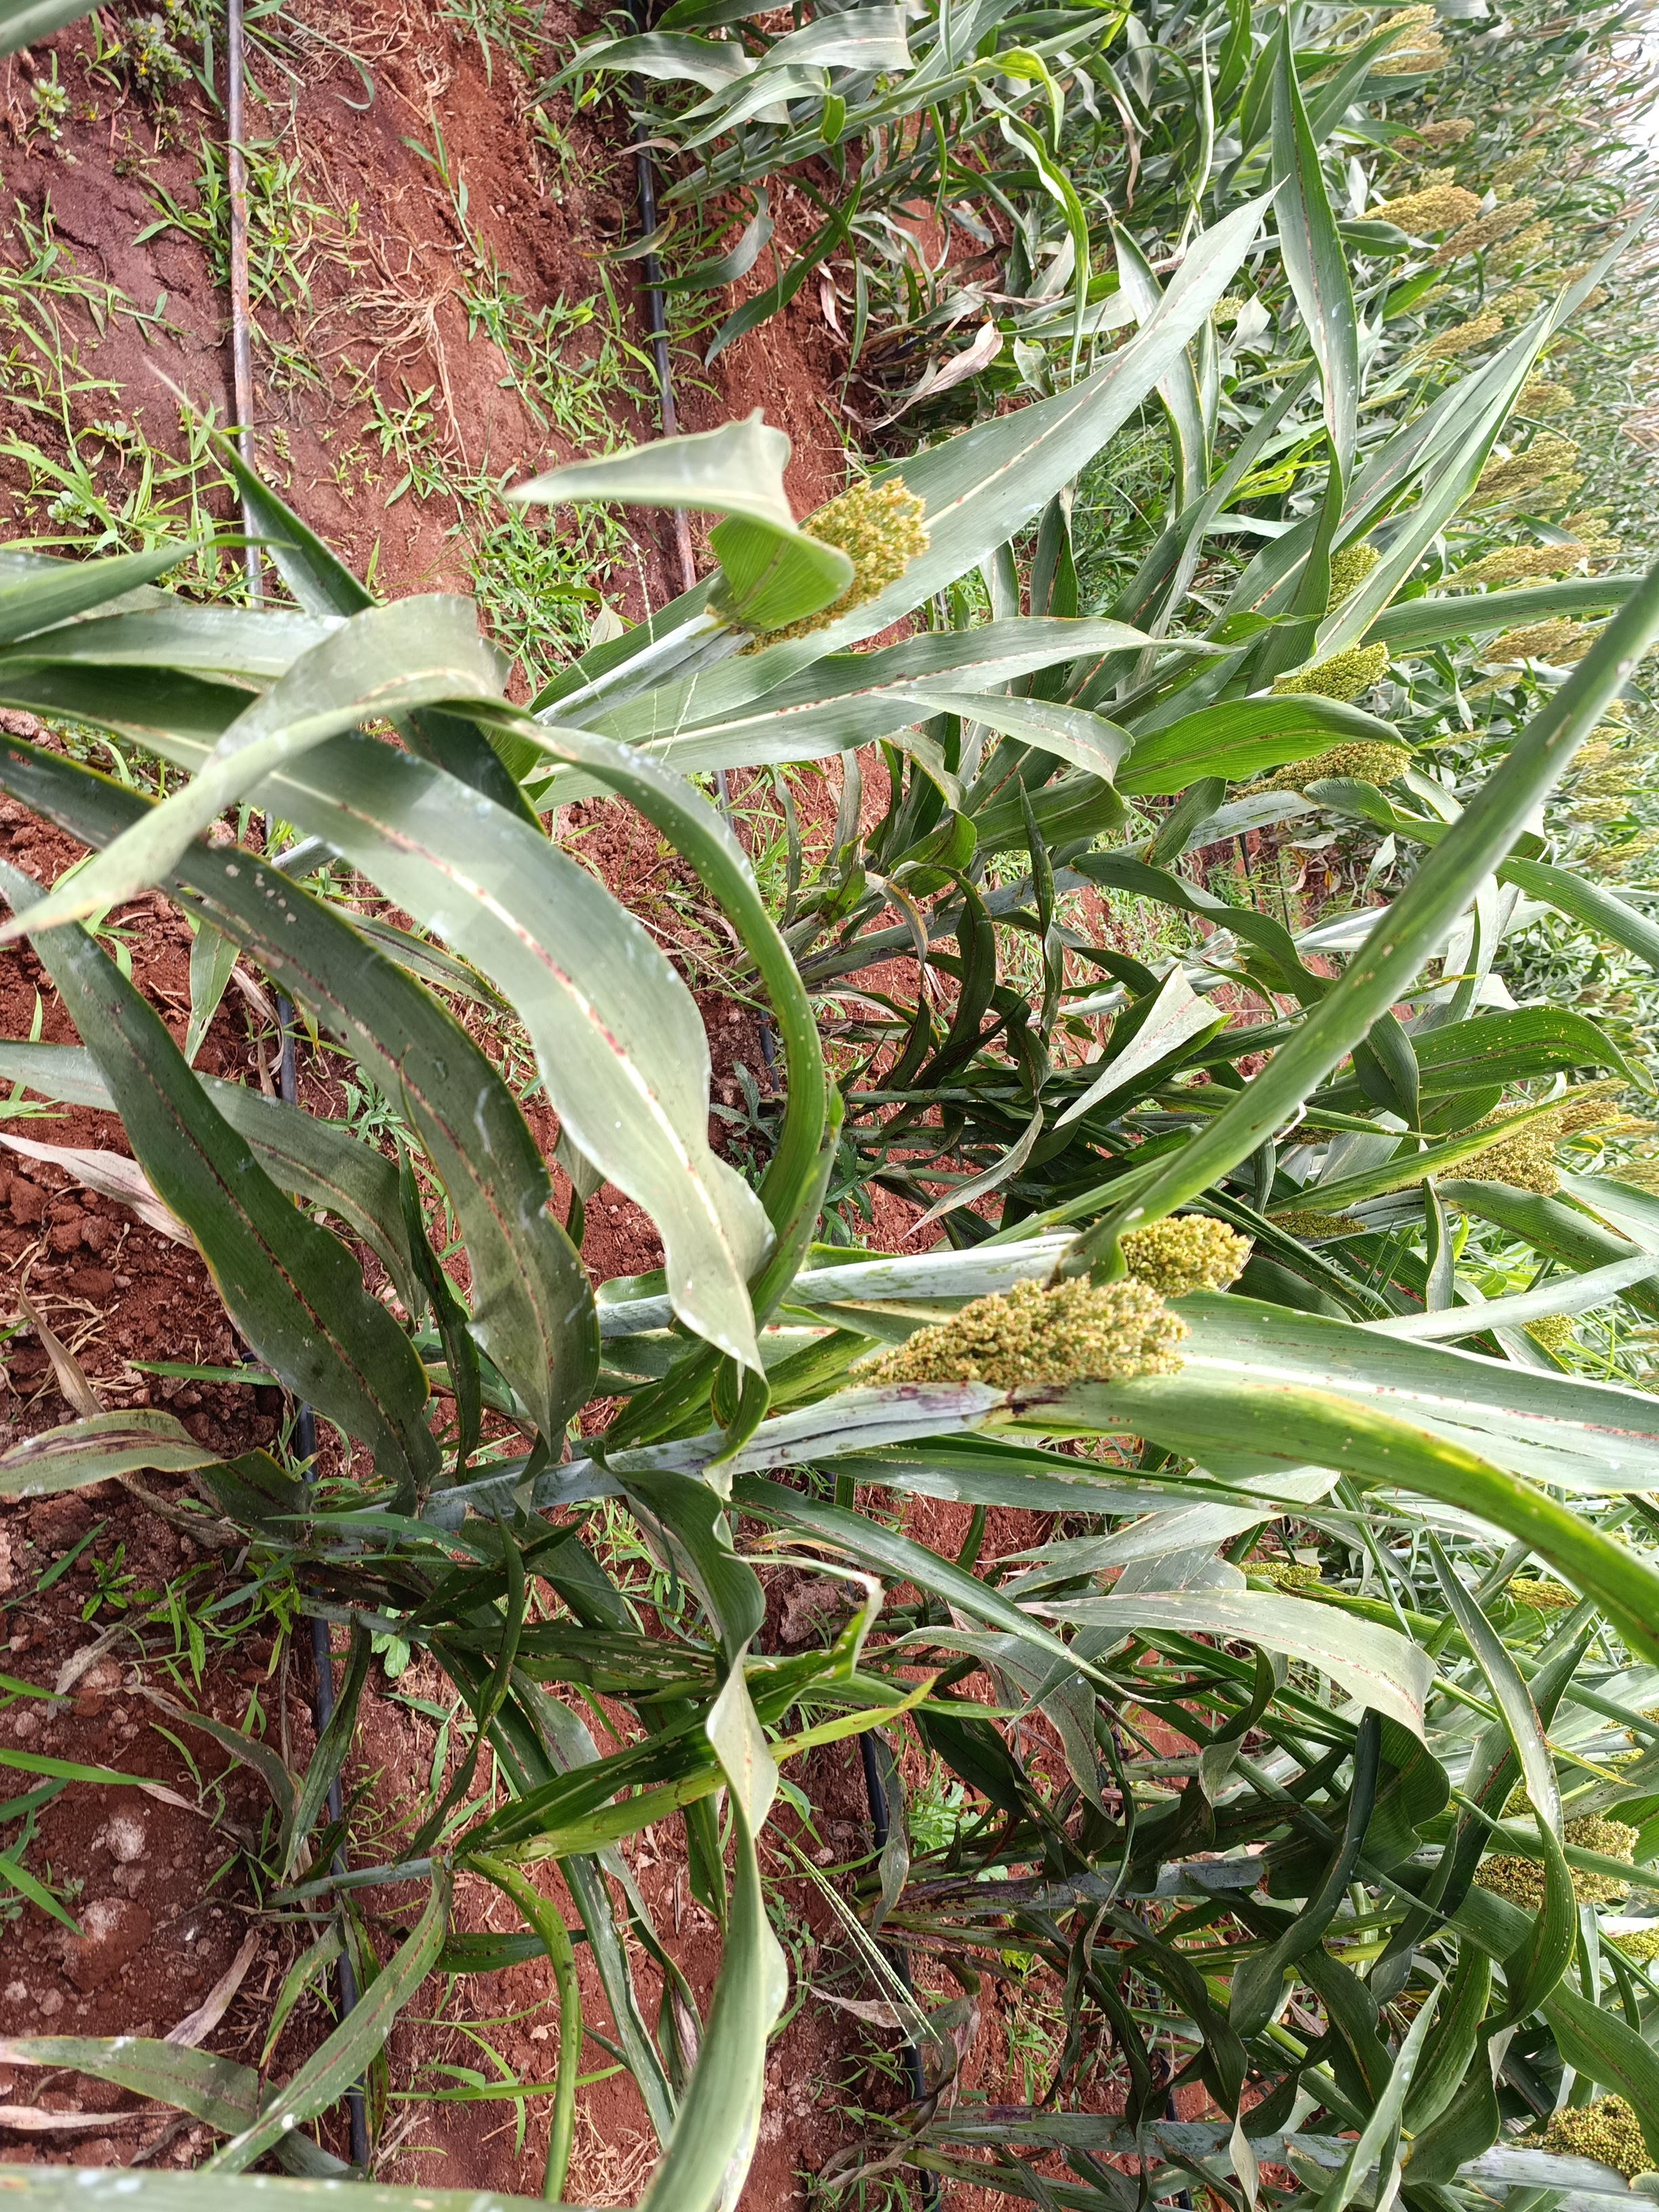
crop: sorghum
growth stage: flowering
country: Kenya
